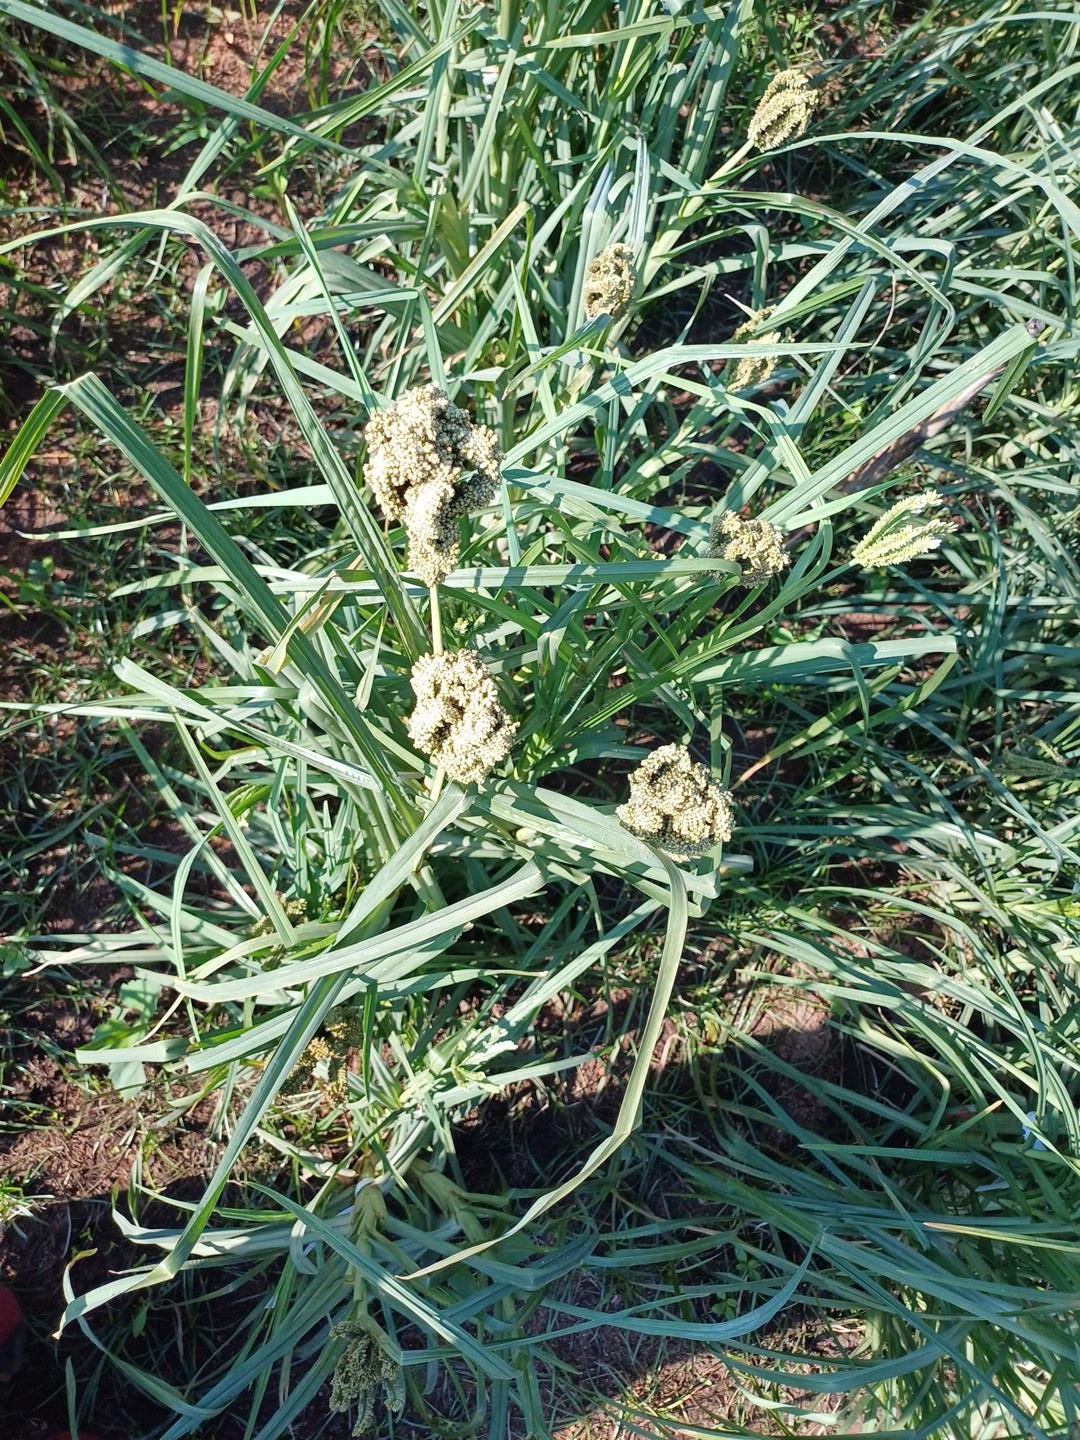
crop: finger millet
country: Kenya
